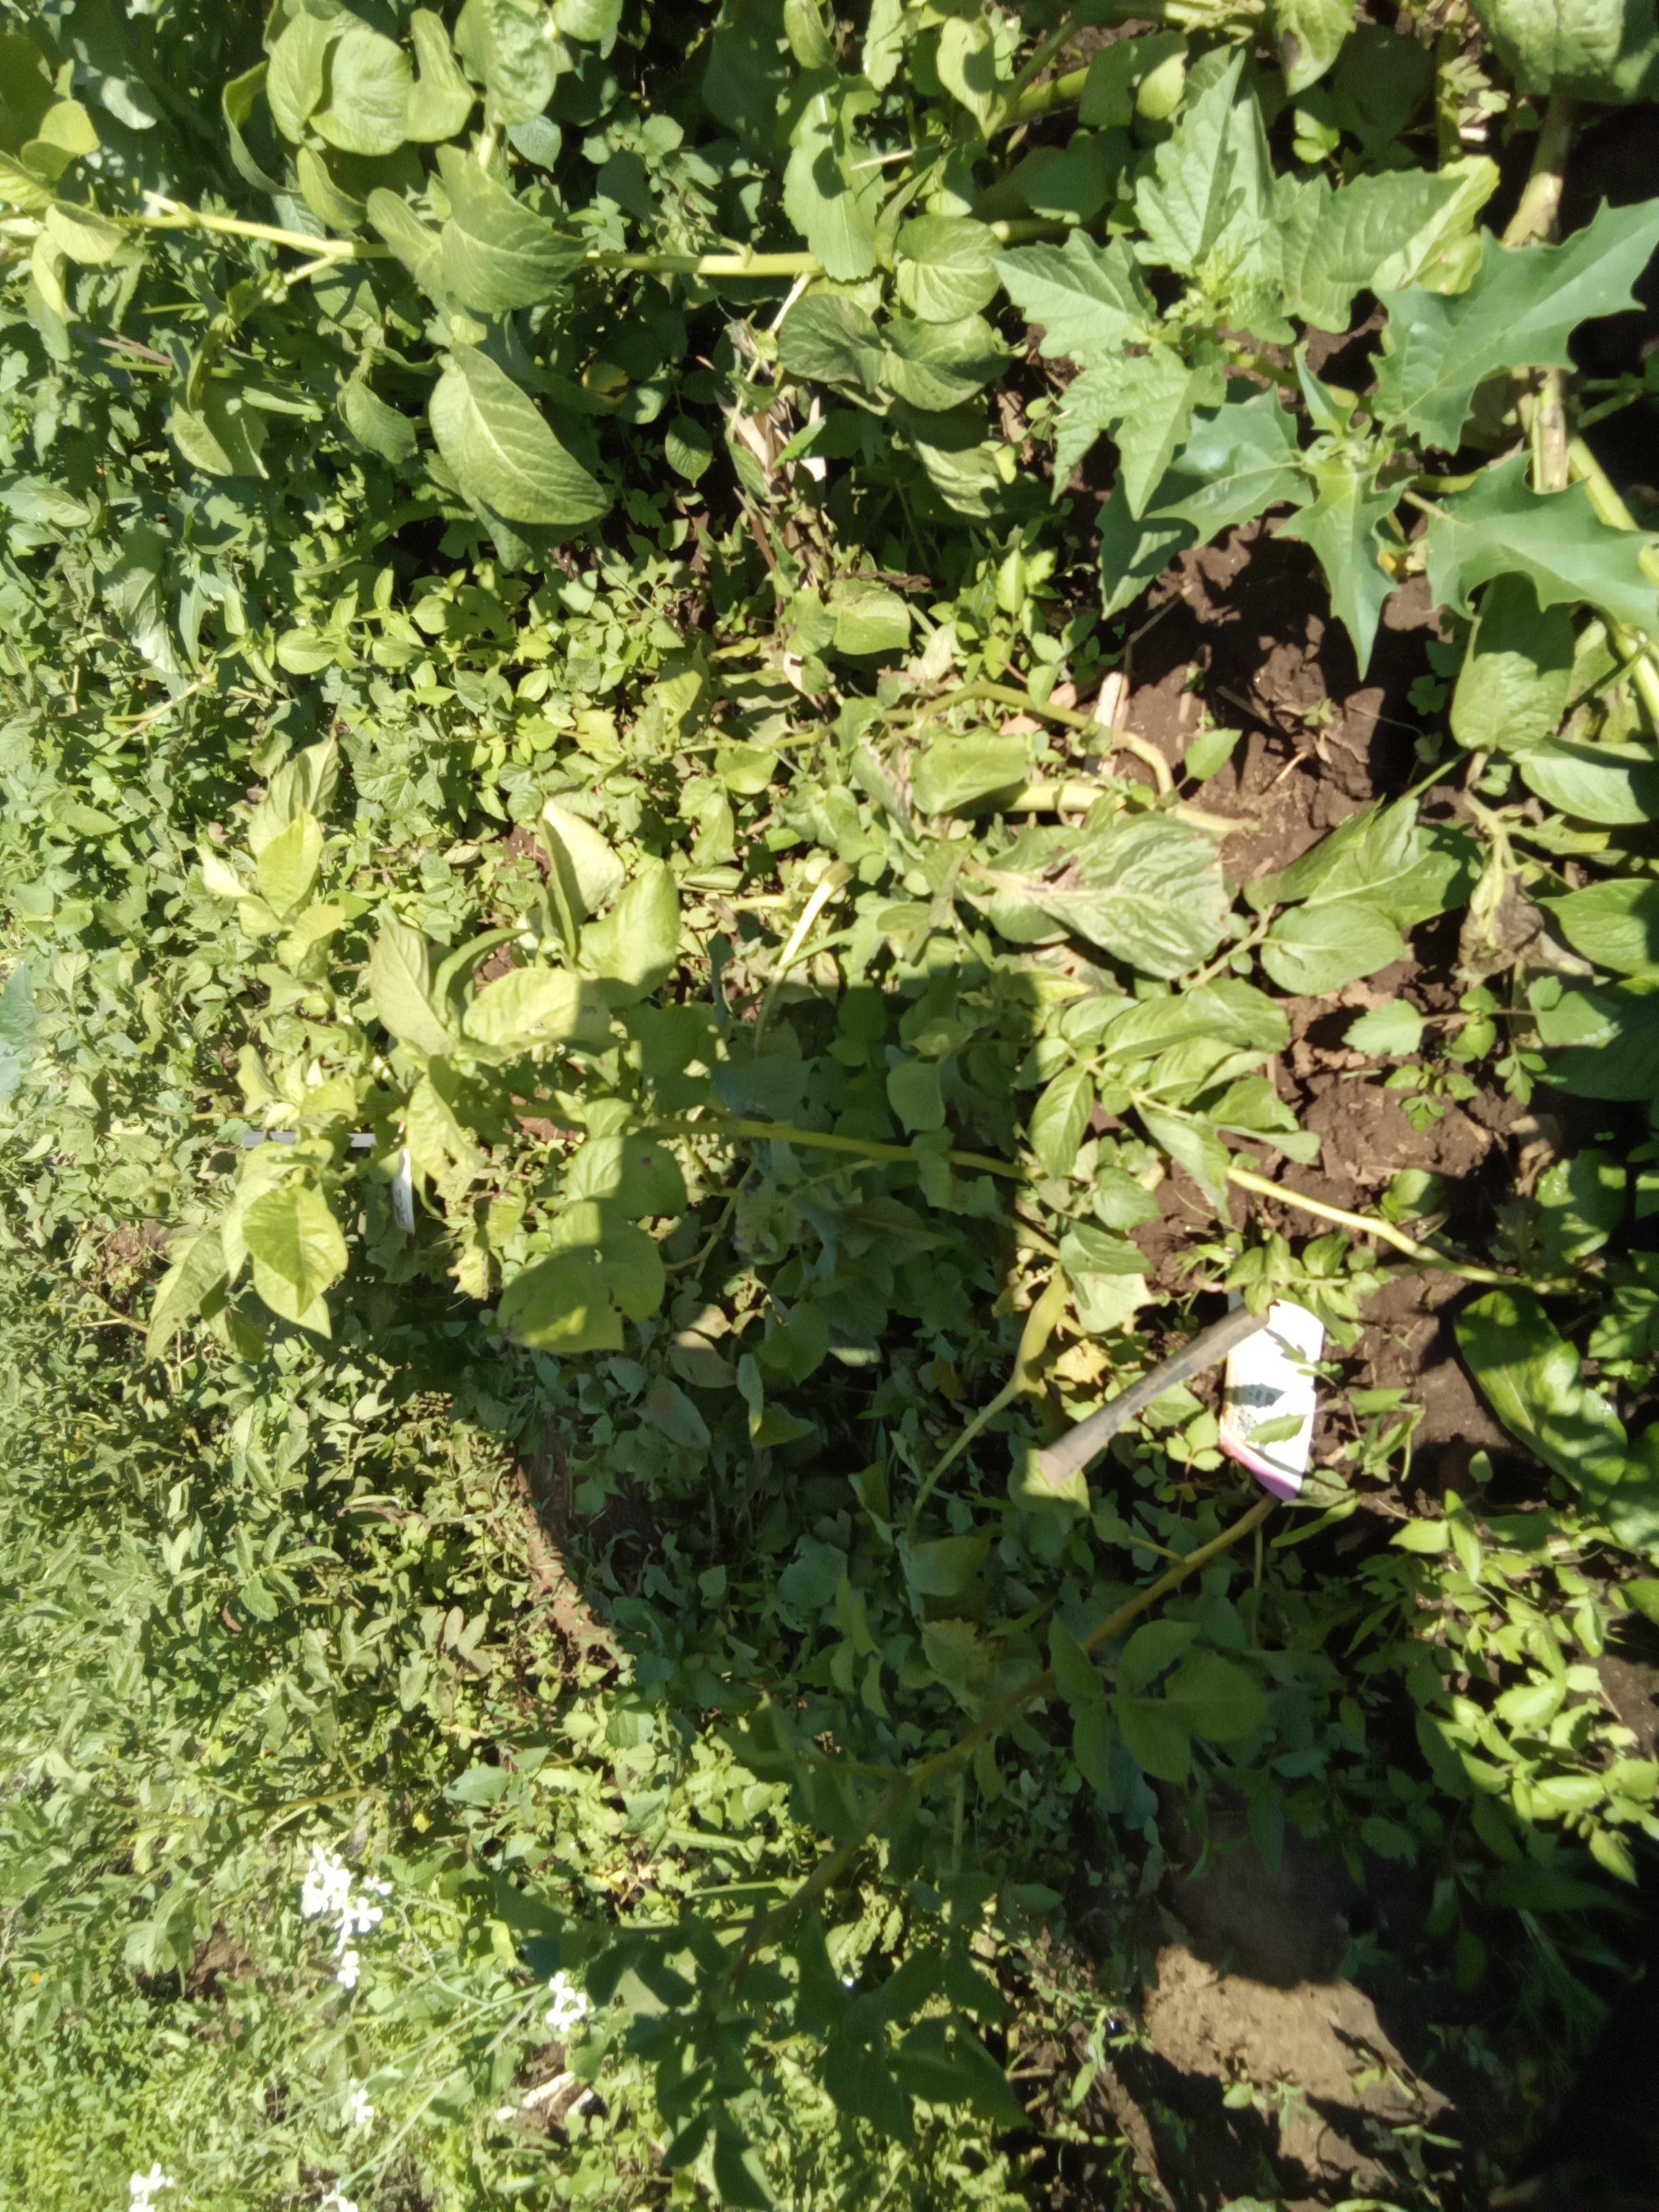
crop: potato
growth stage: vegetative
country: Kenya
